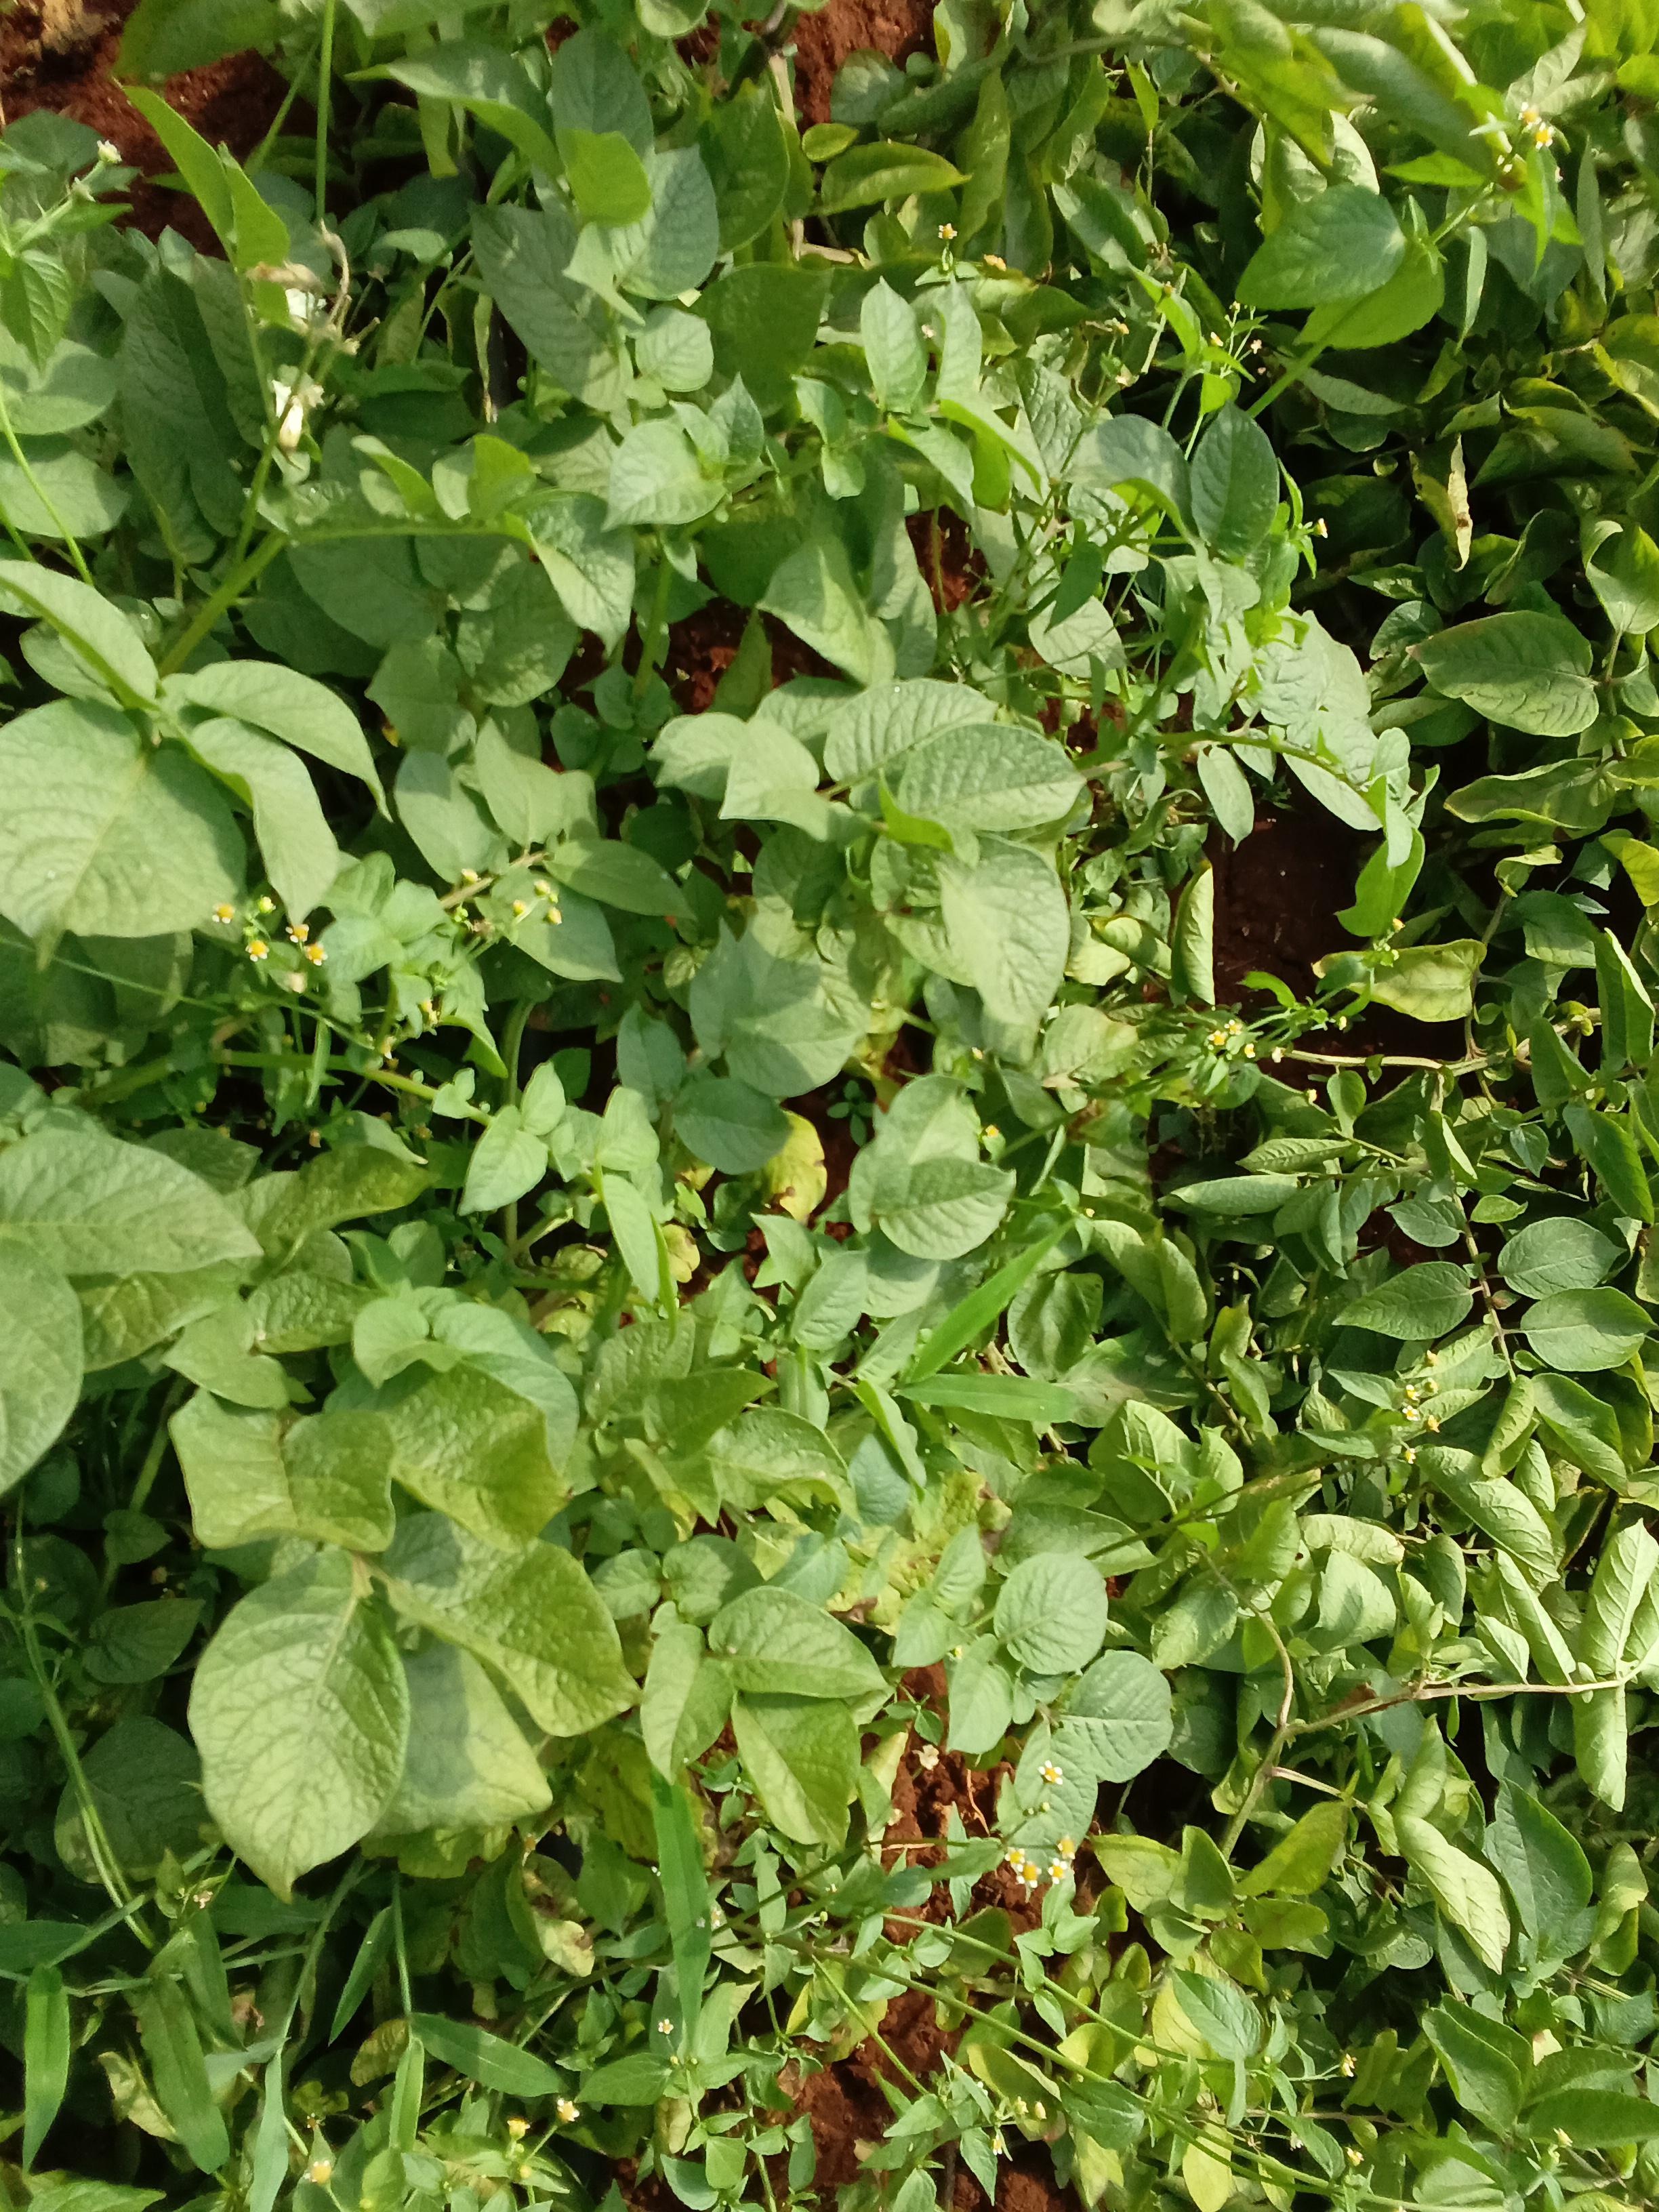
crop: potato
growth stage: maturity
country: Kenya
